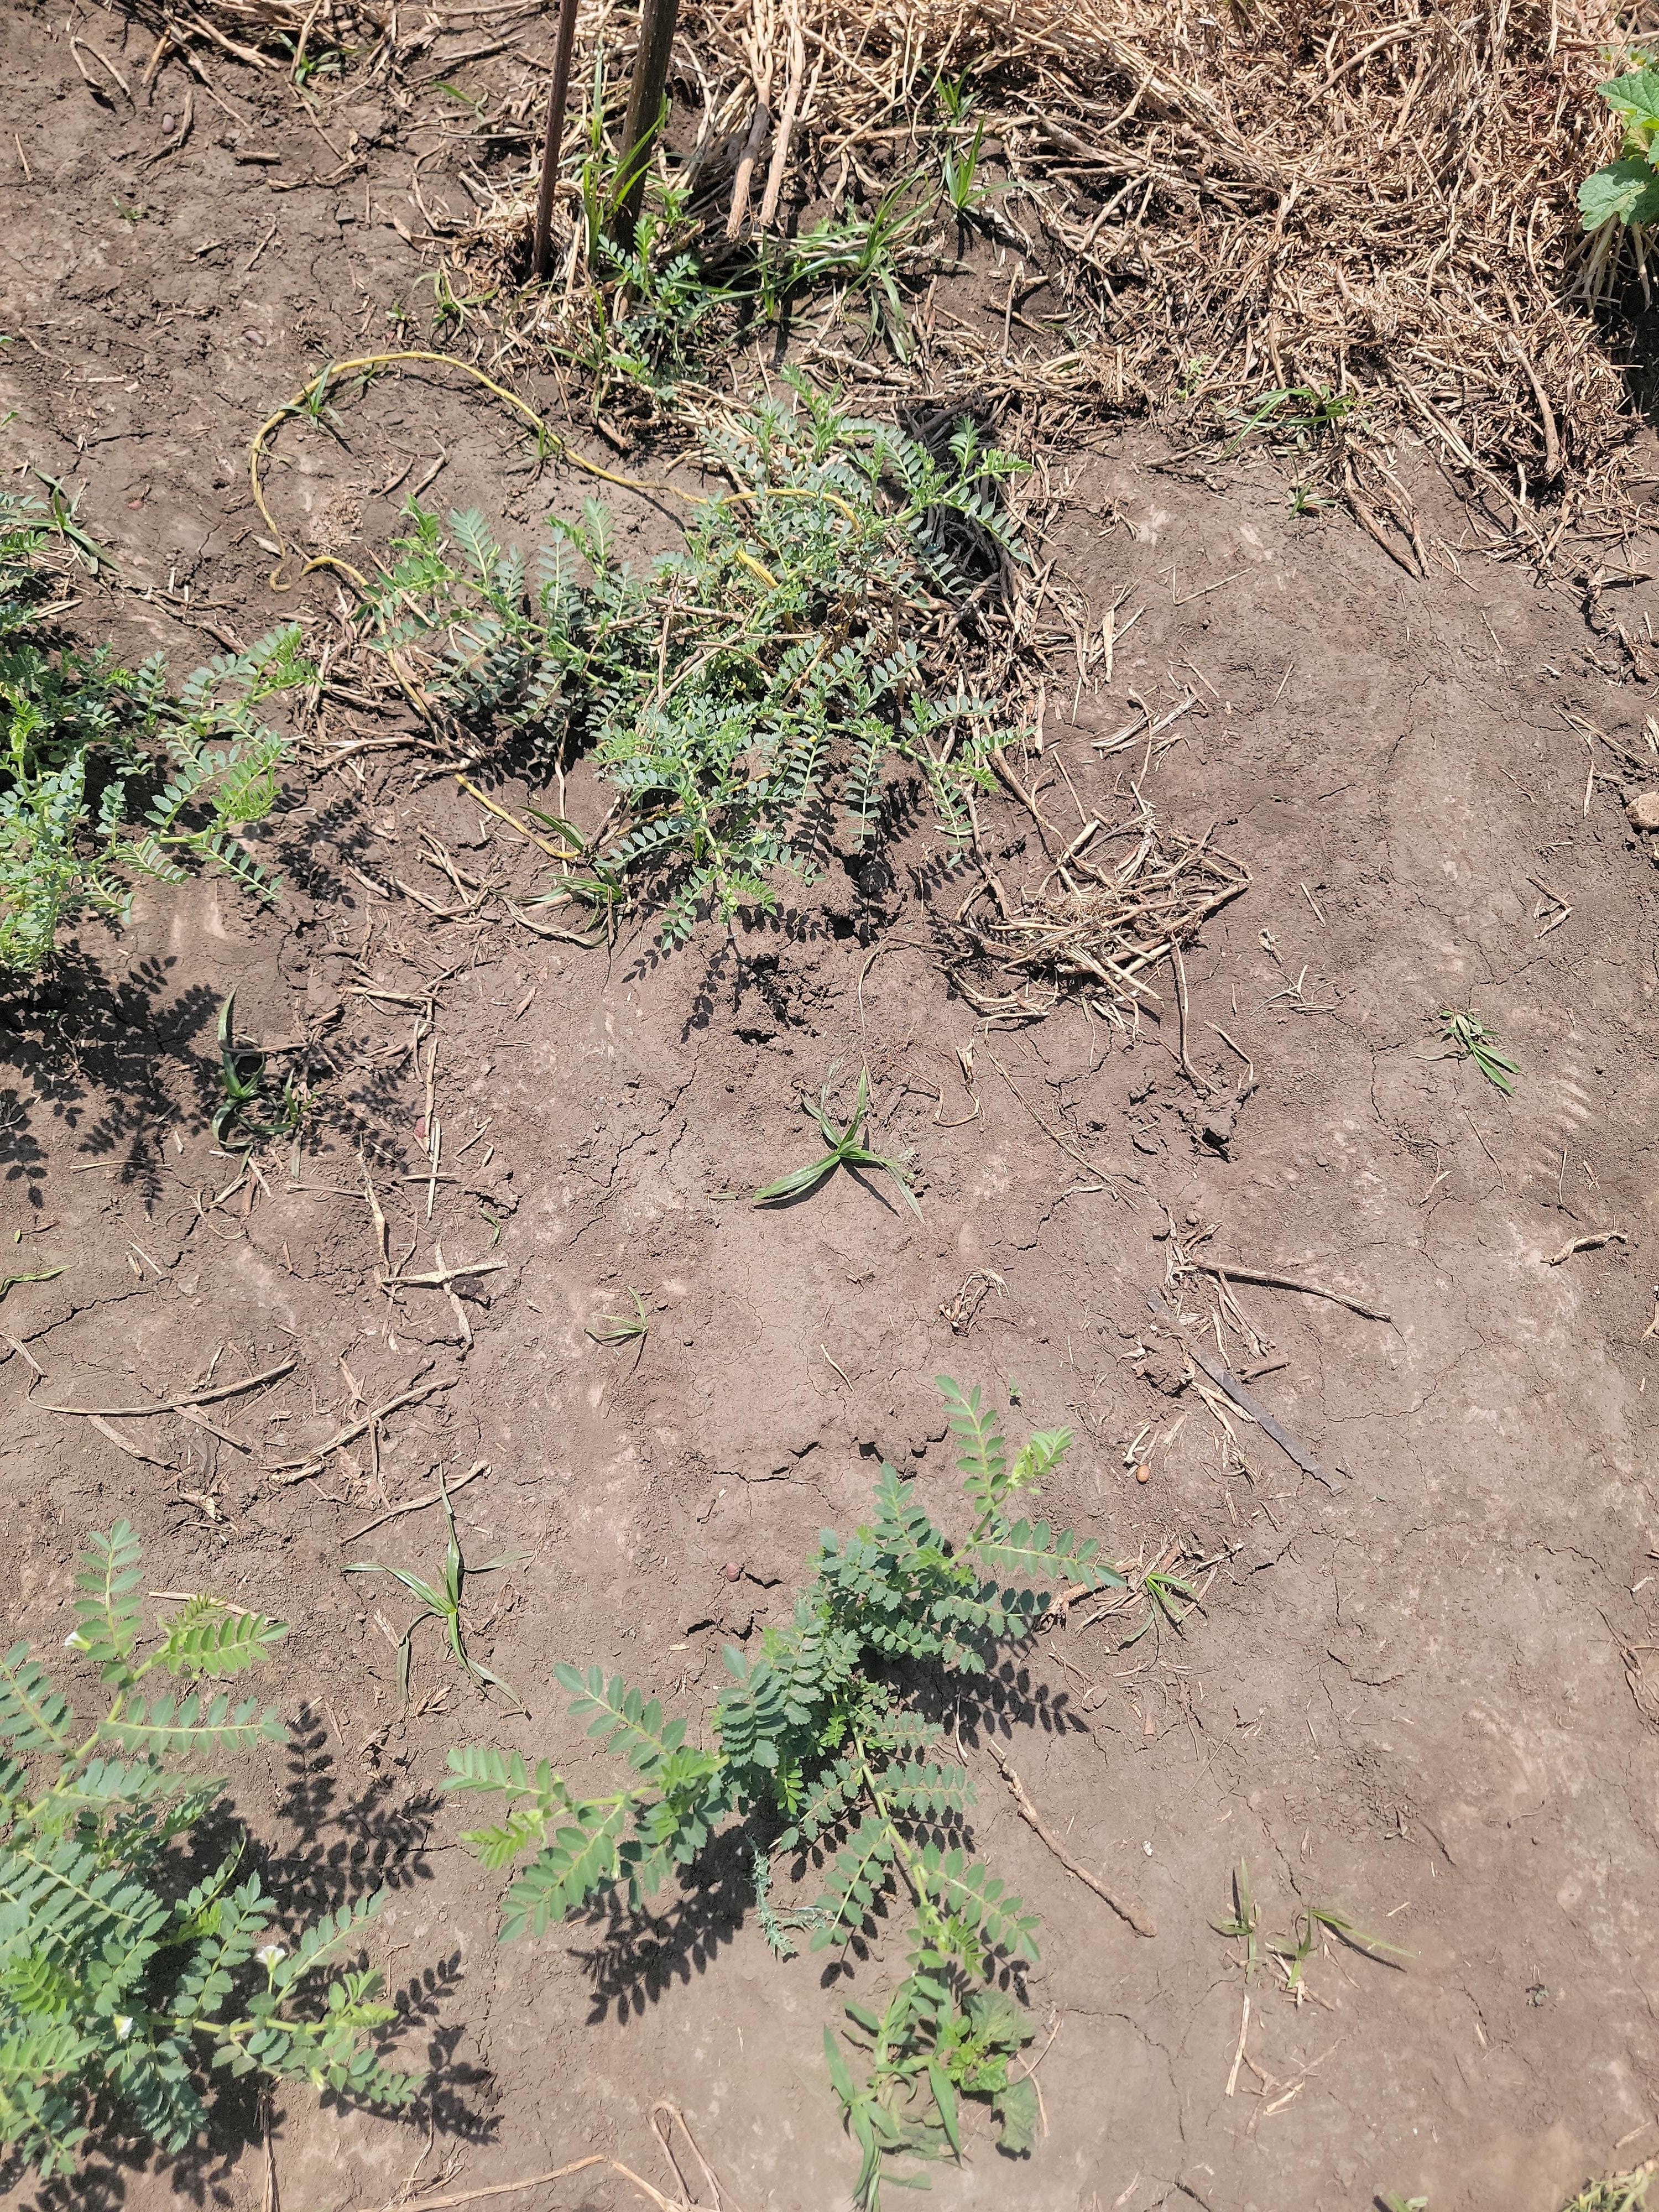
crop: chickpea
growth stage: flowering
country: Tanzania
